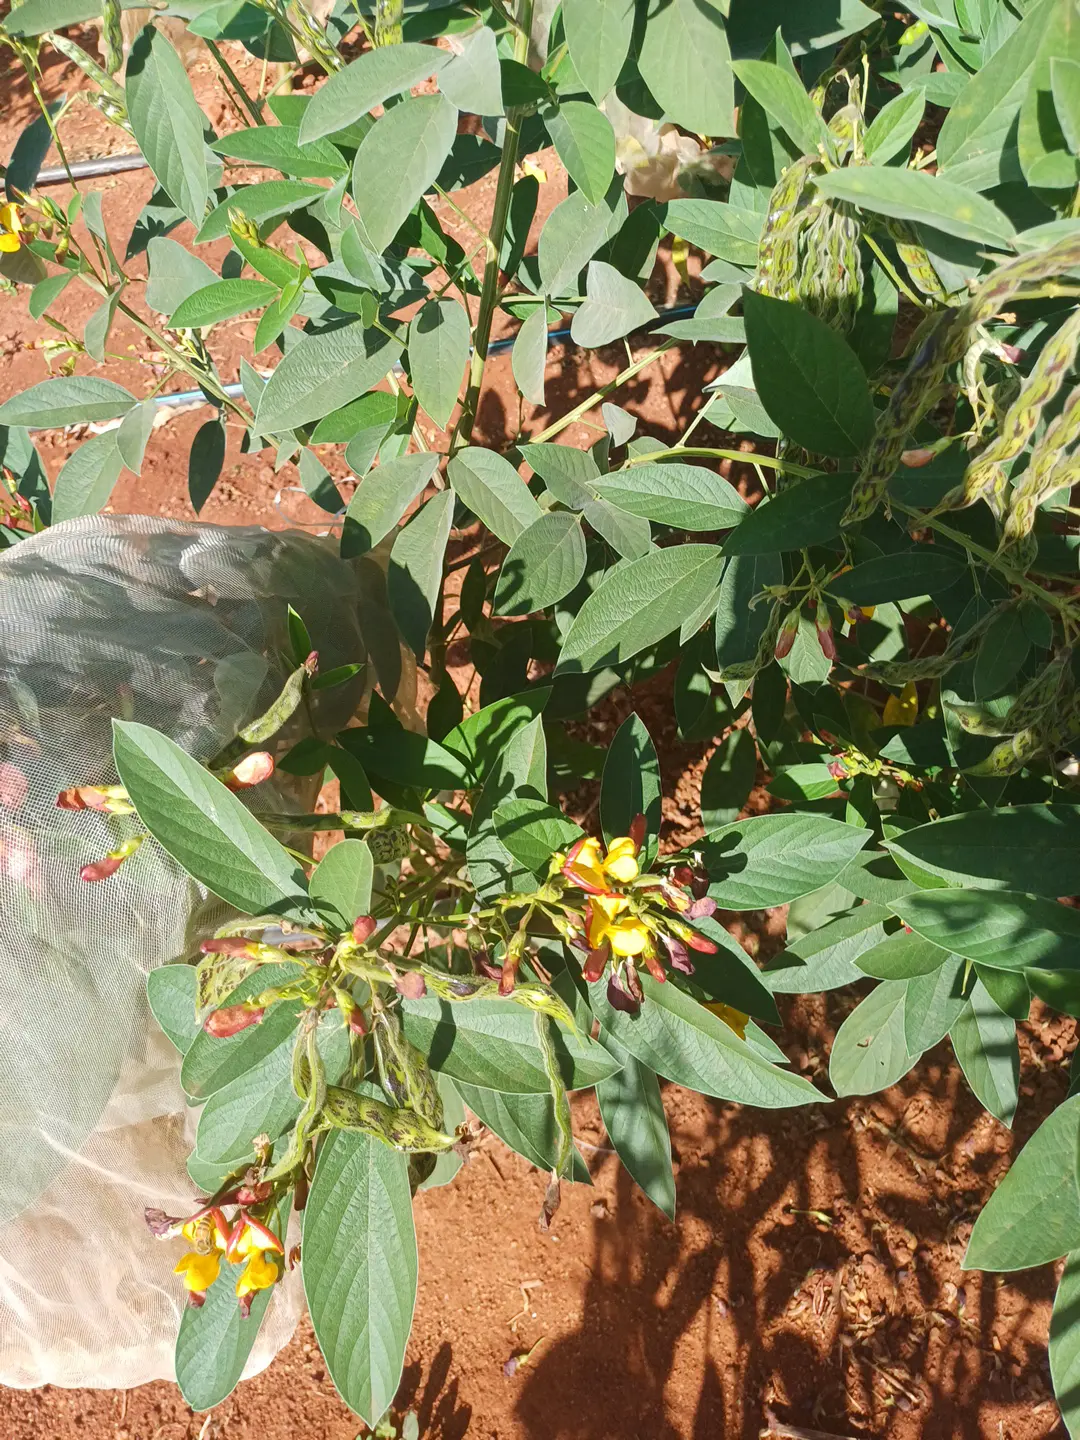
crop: pigeonpea
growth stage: development pod
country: Kenya
